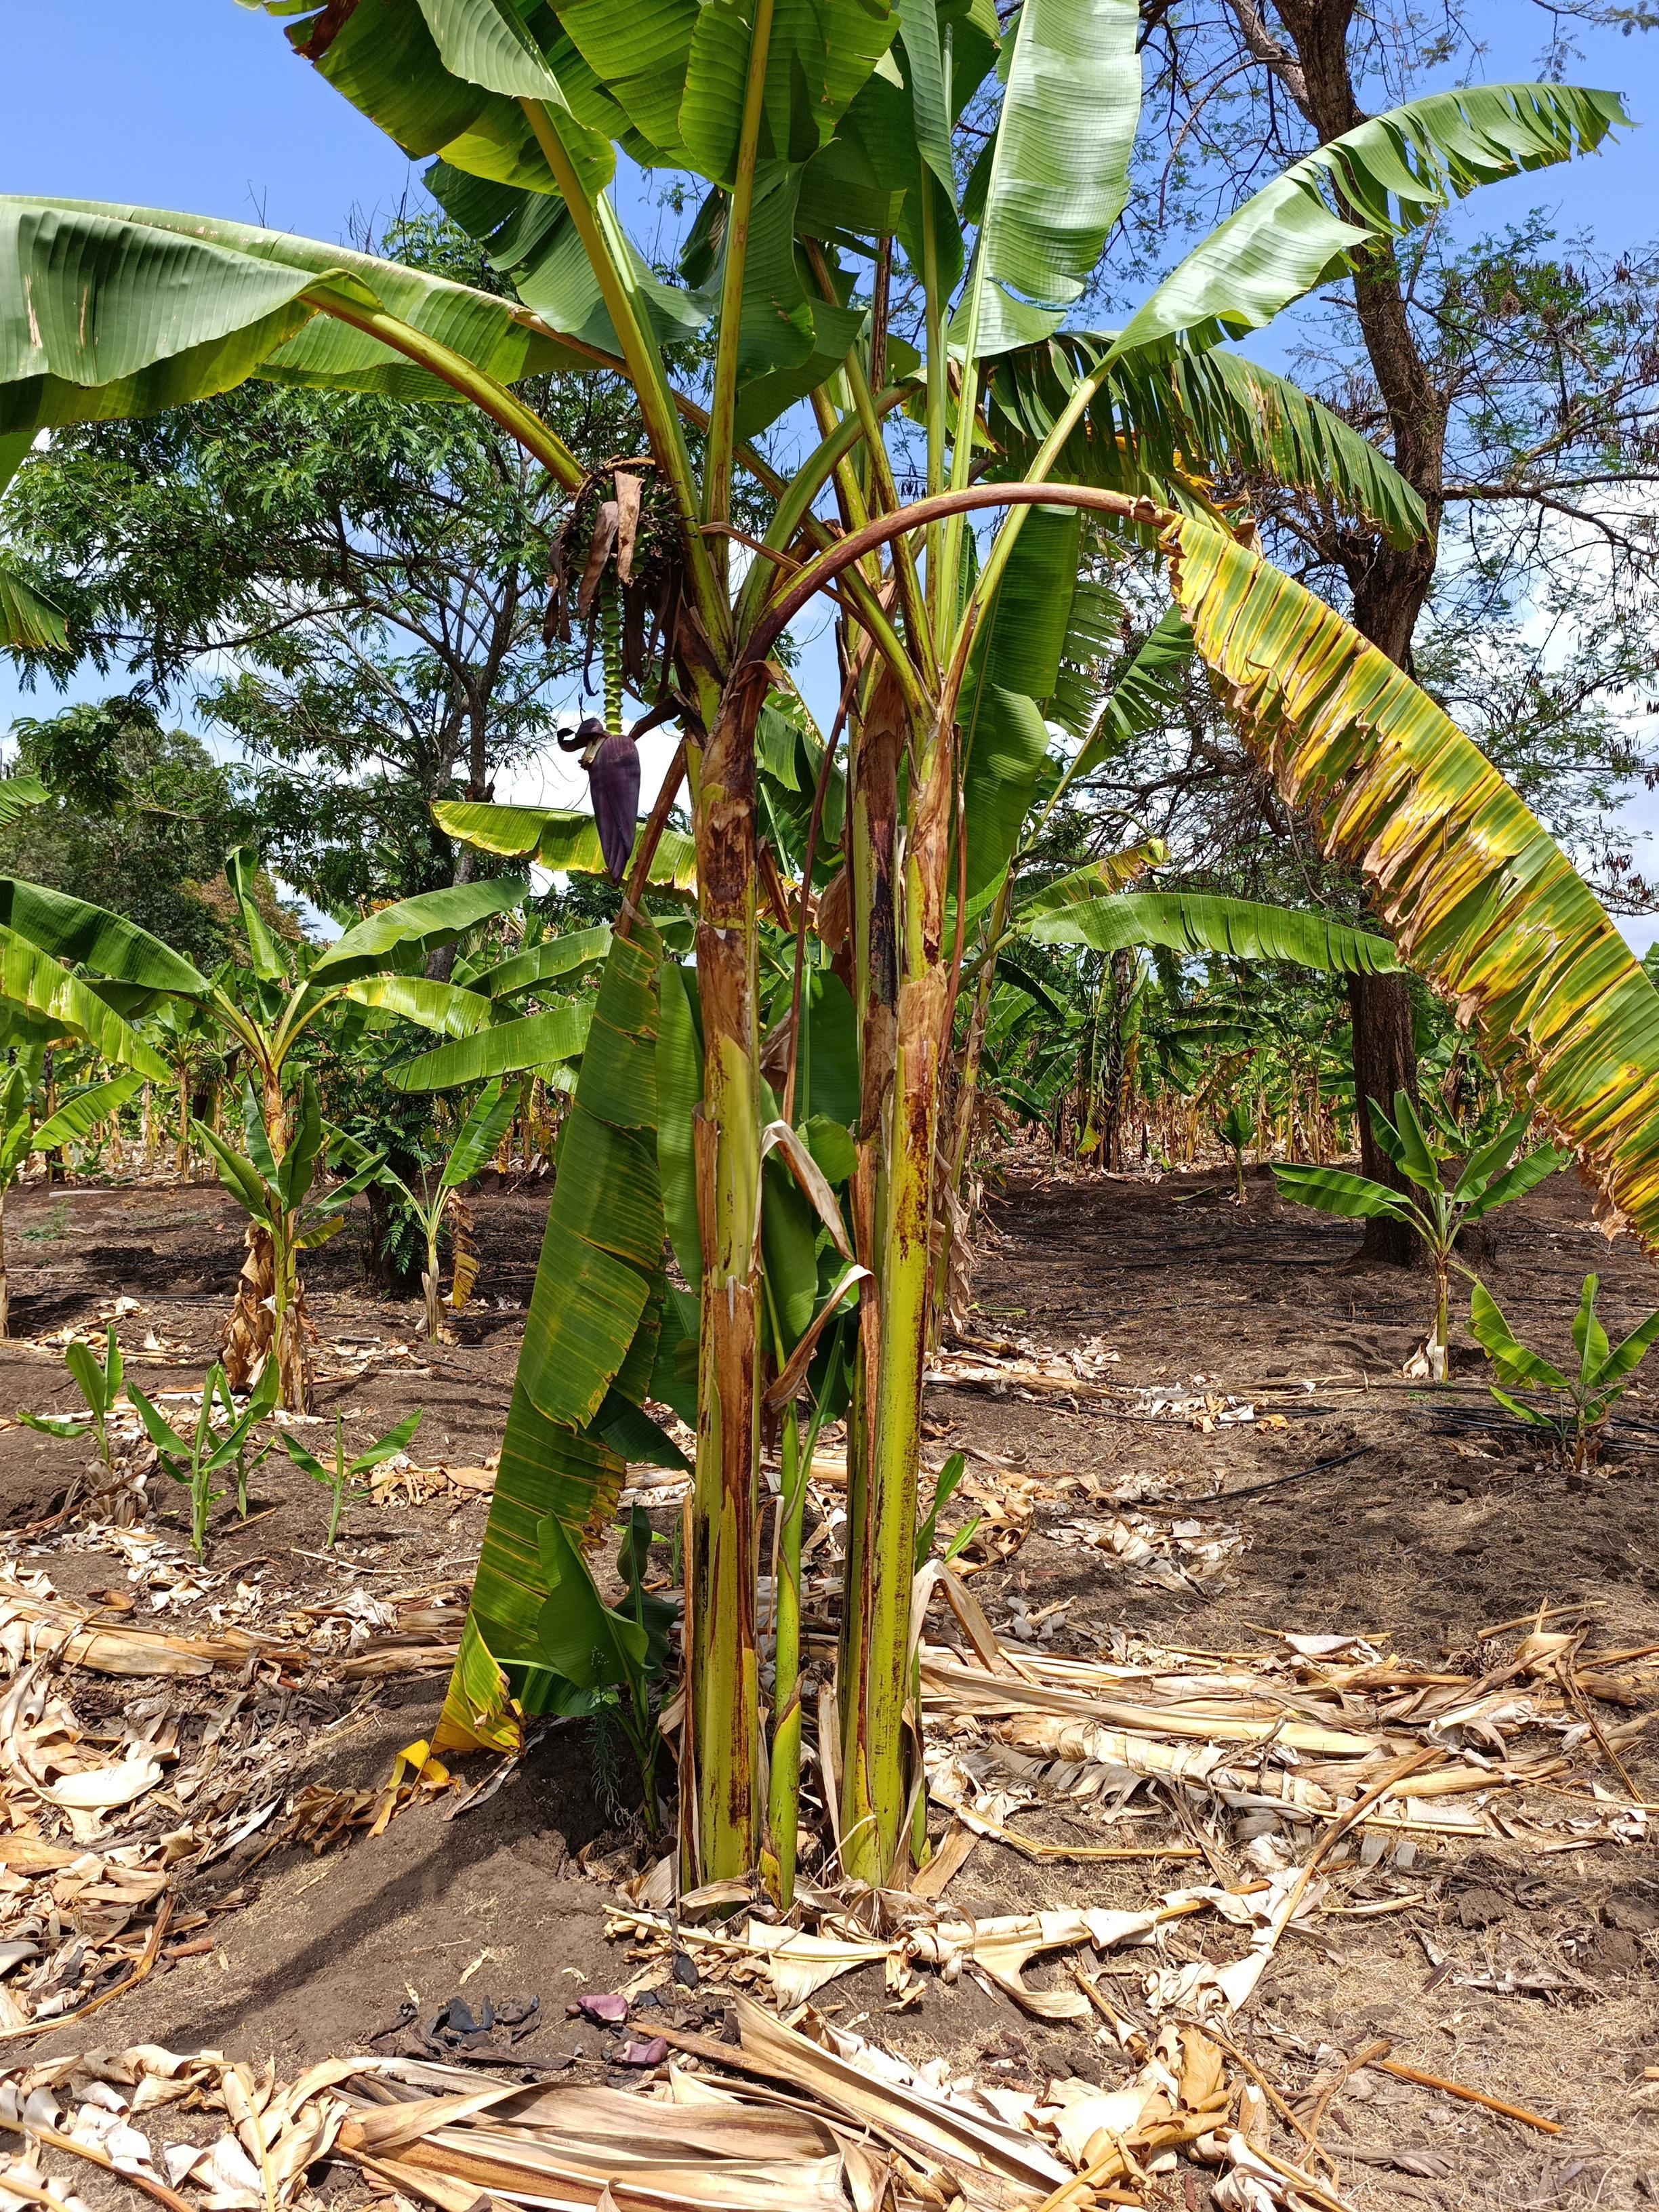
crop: banana
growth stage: development fruit
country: Tanzania
